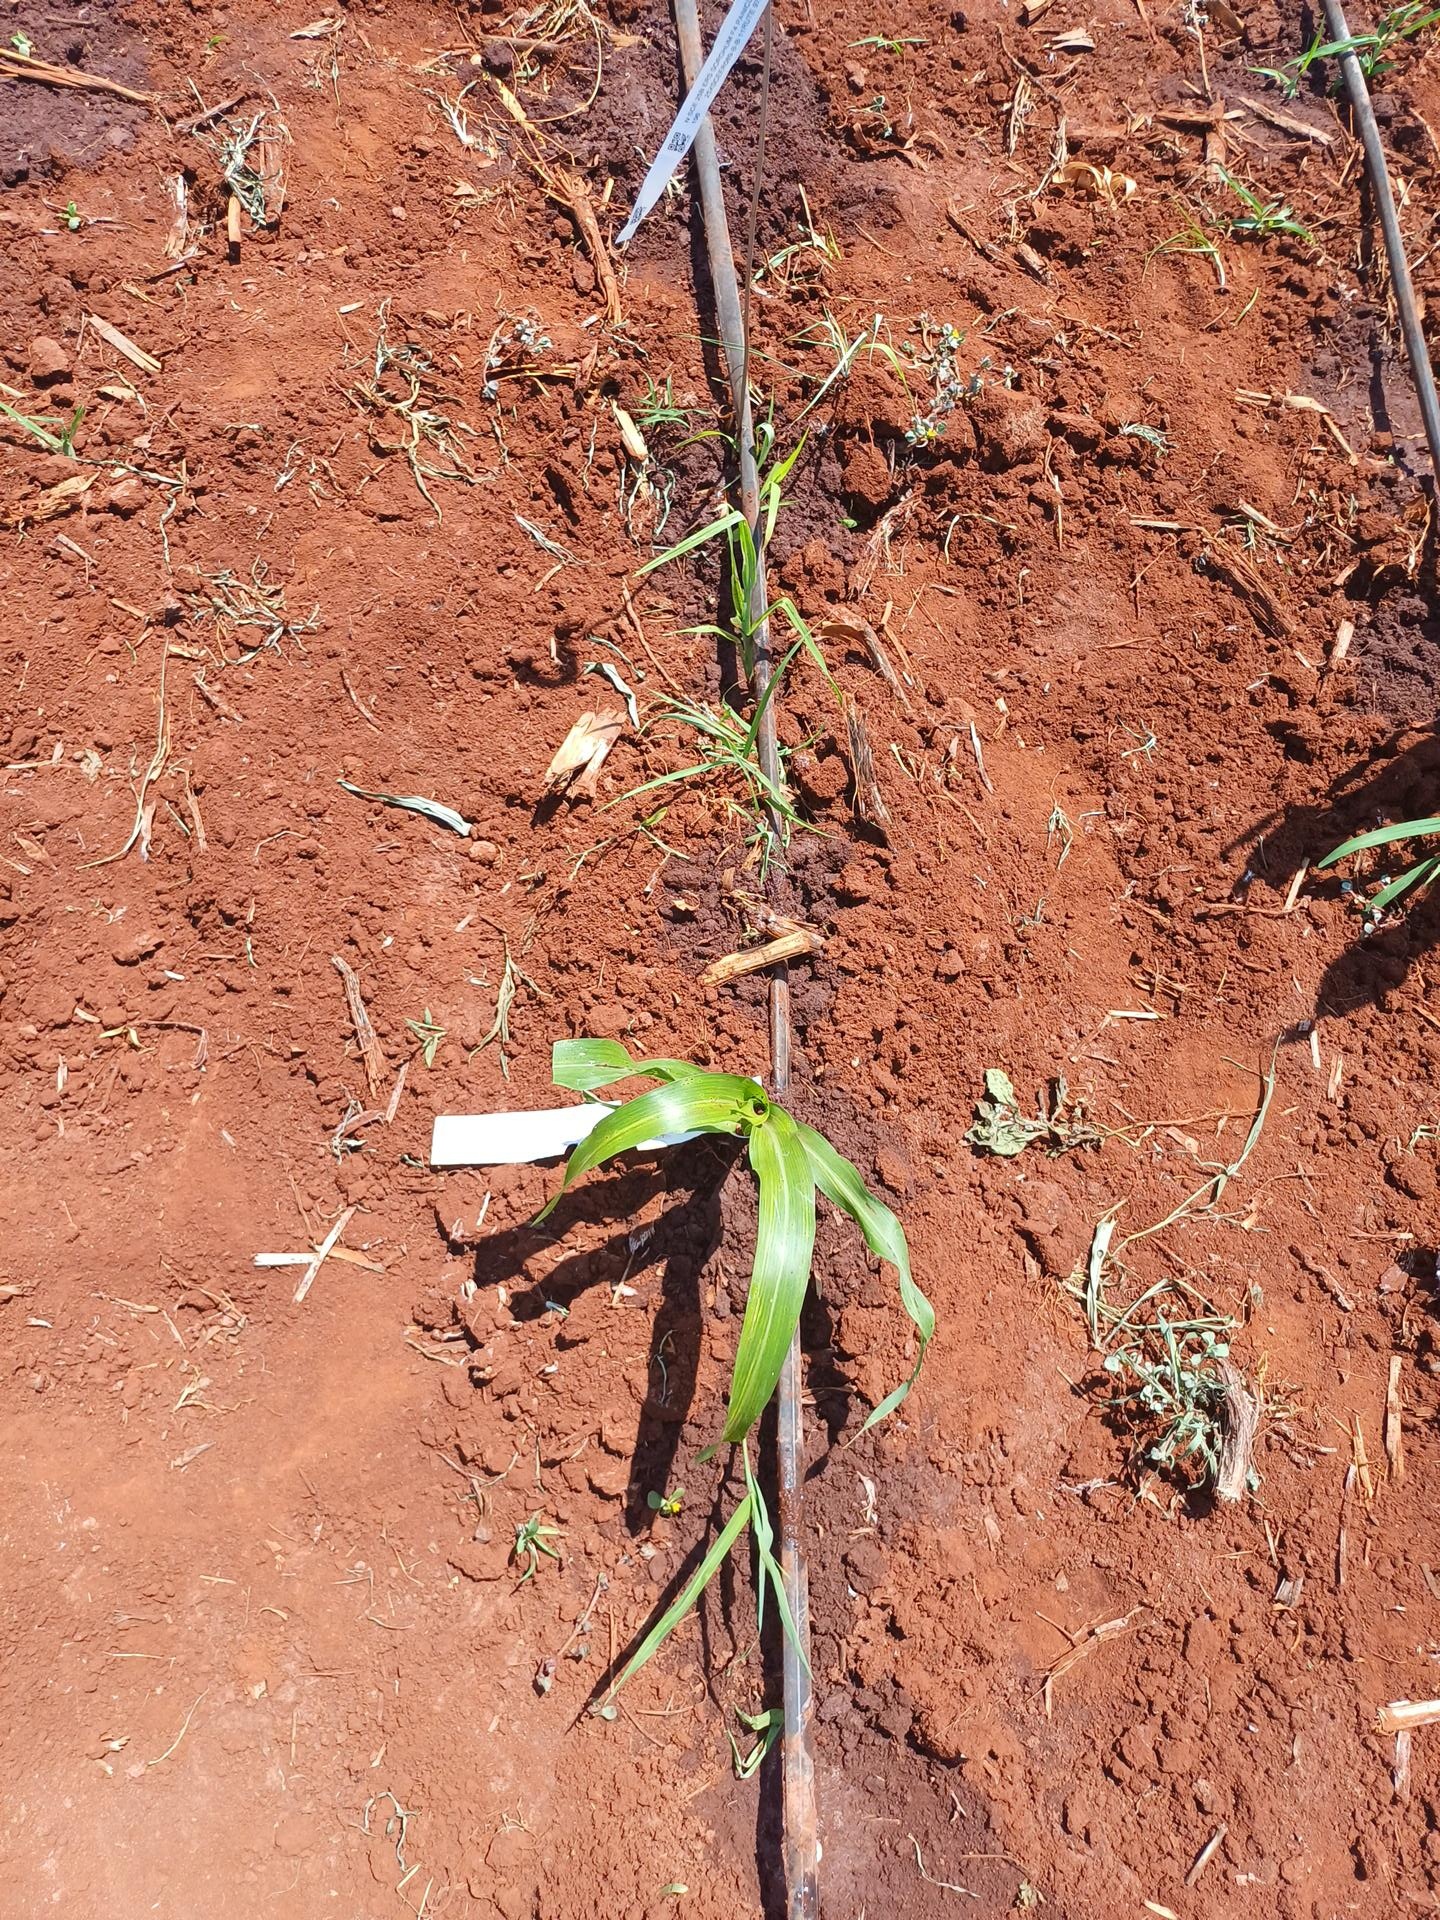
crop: sorghum
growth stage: vegetative
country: Kenya
